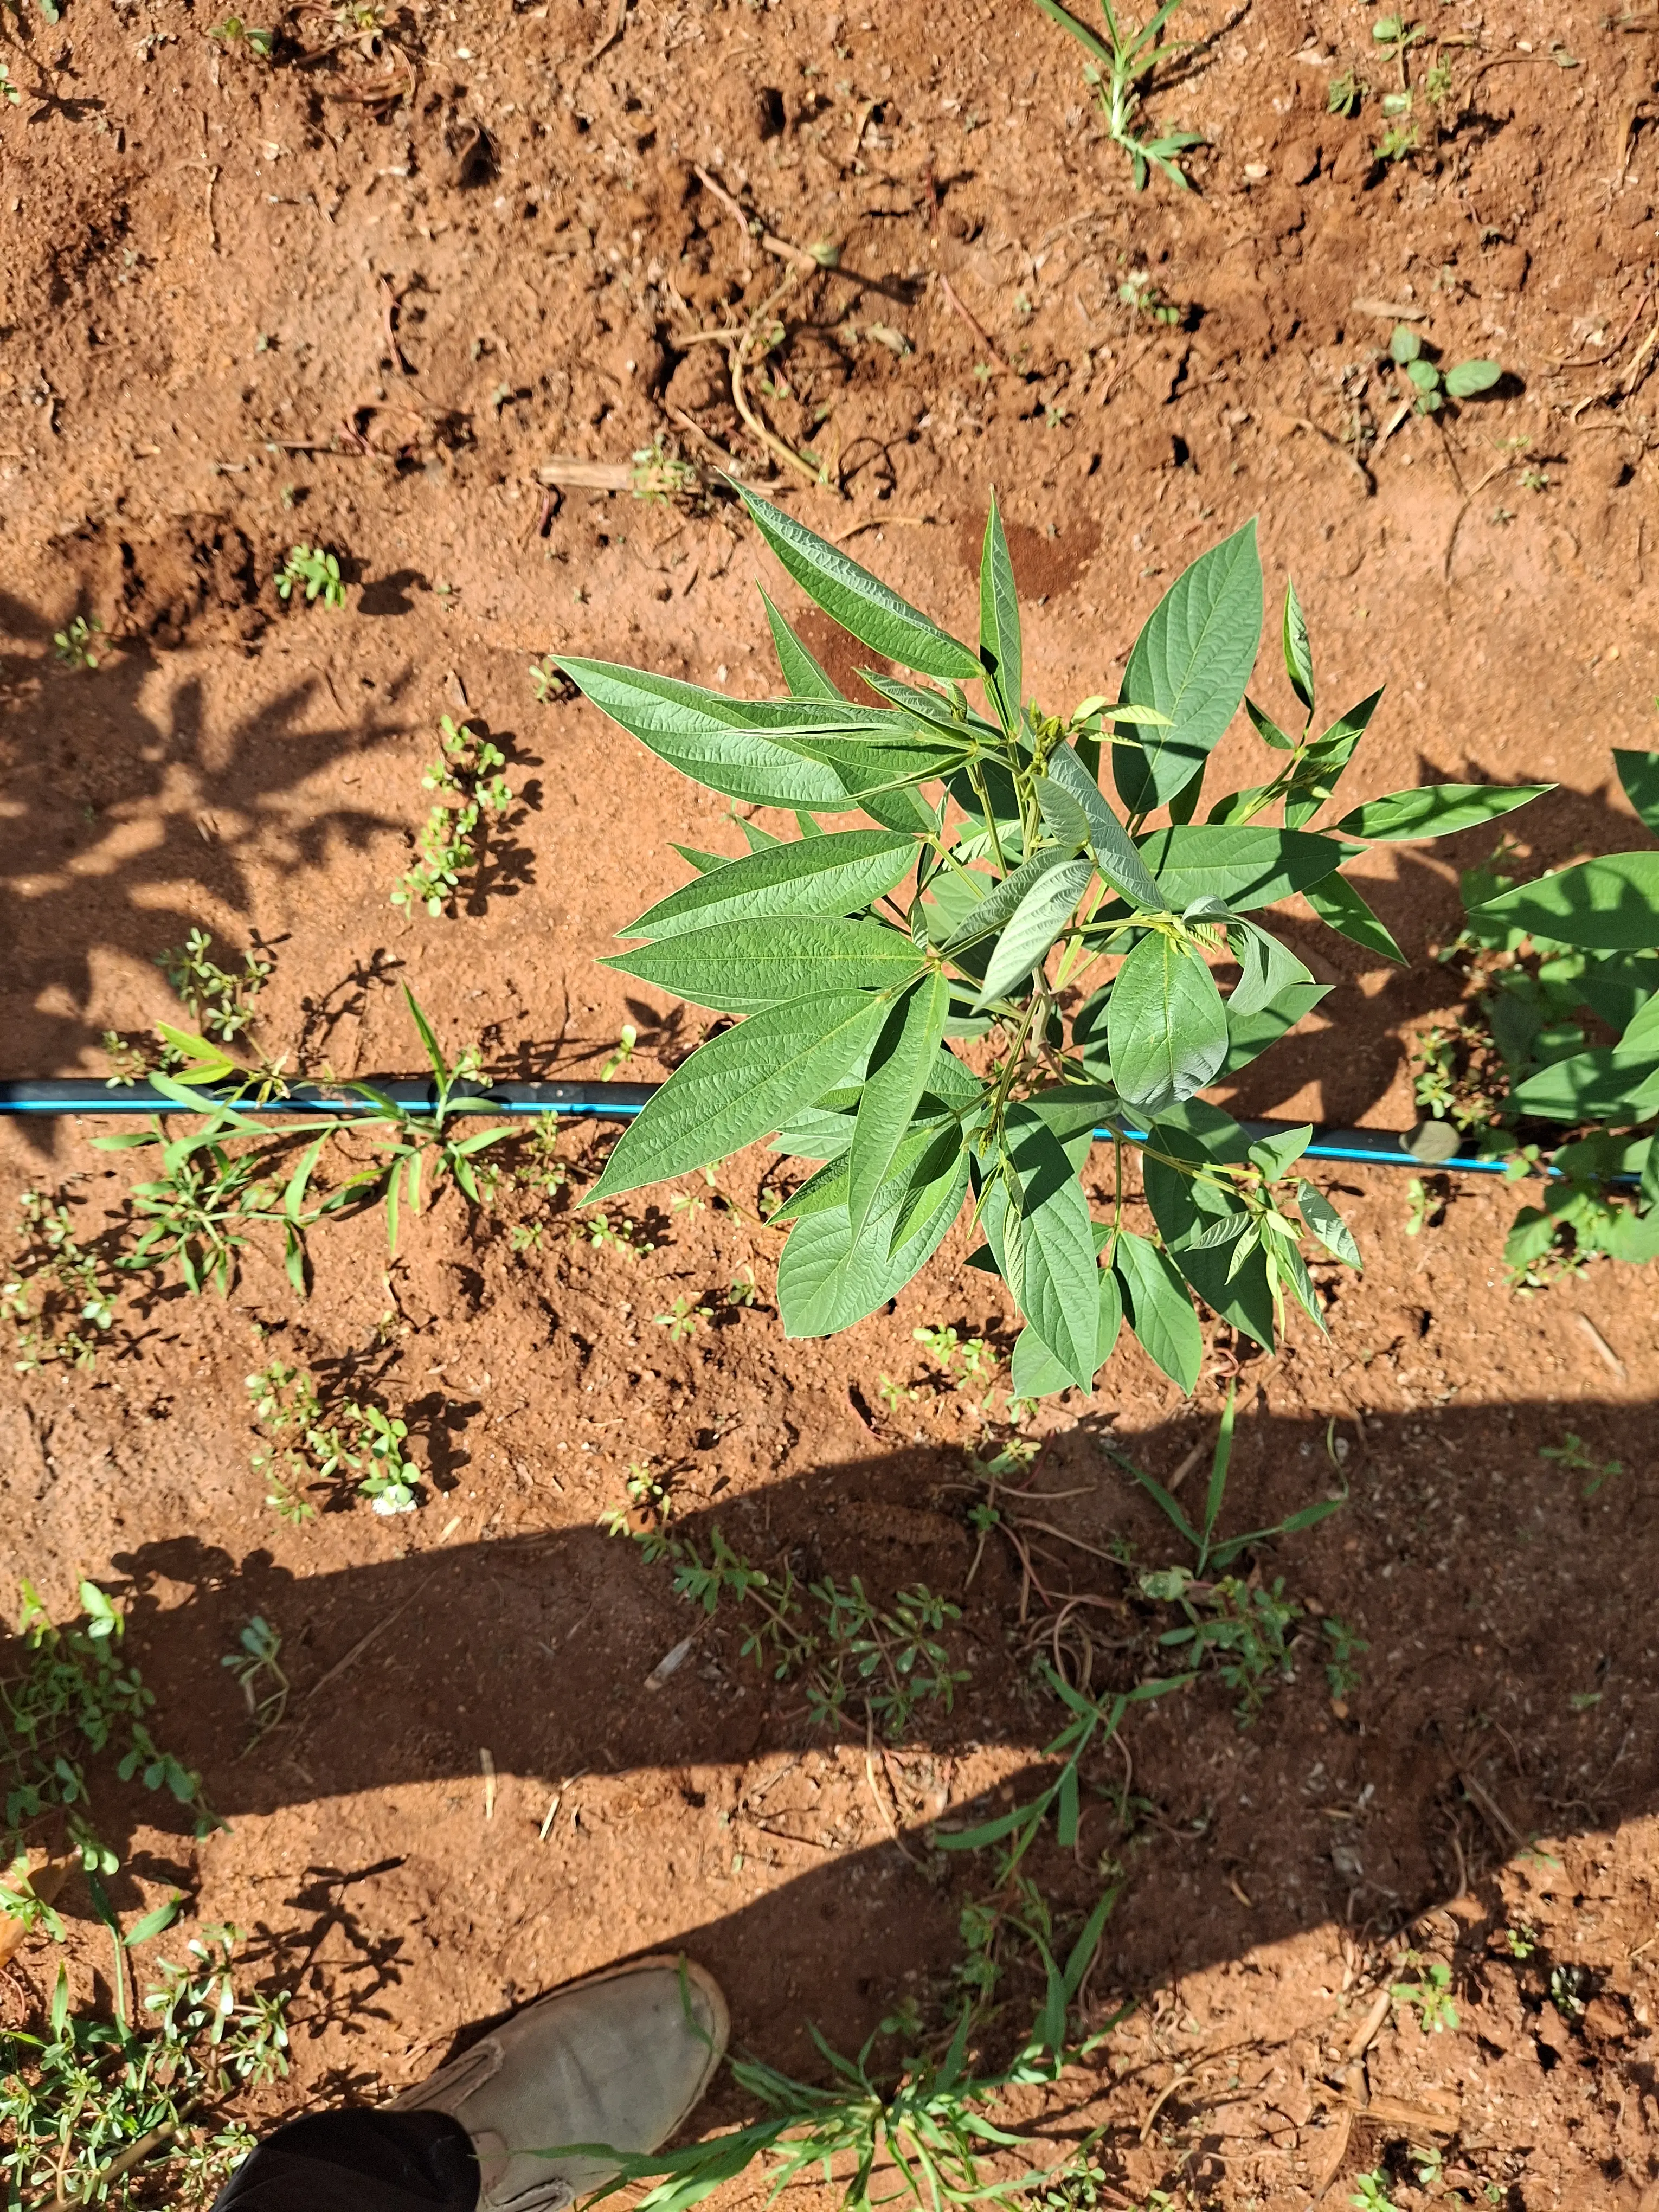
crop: pigeonpea
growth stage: vegetative
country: Kenya
